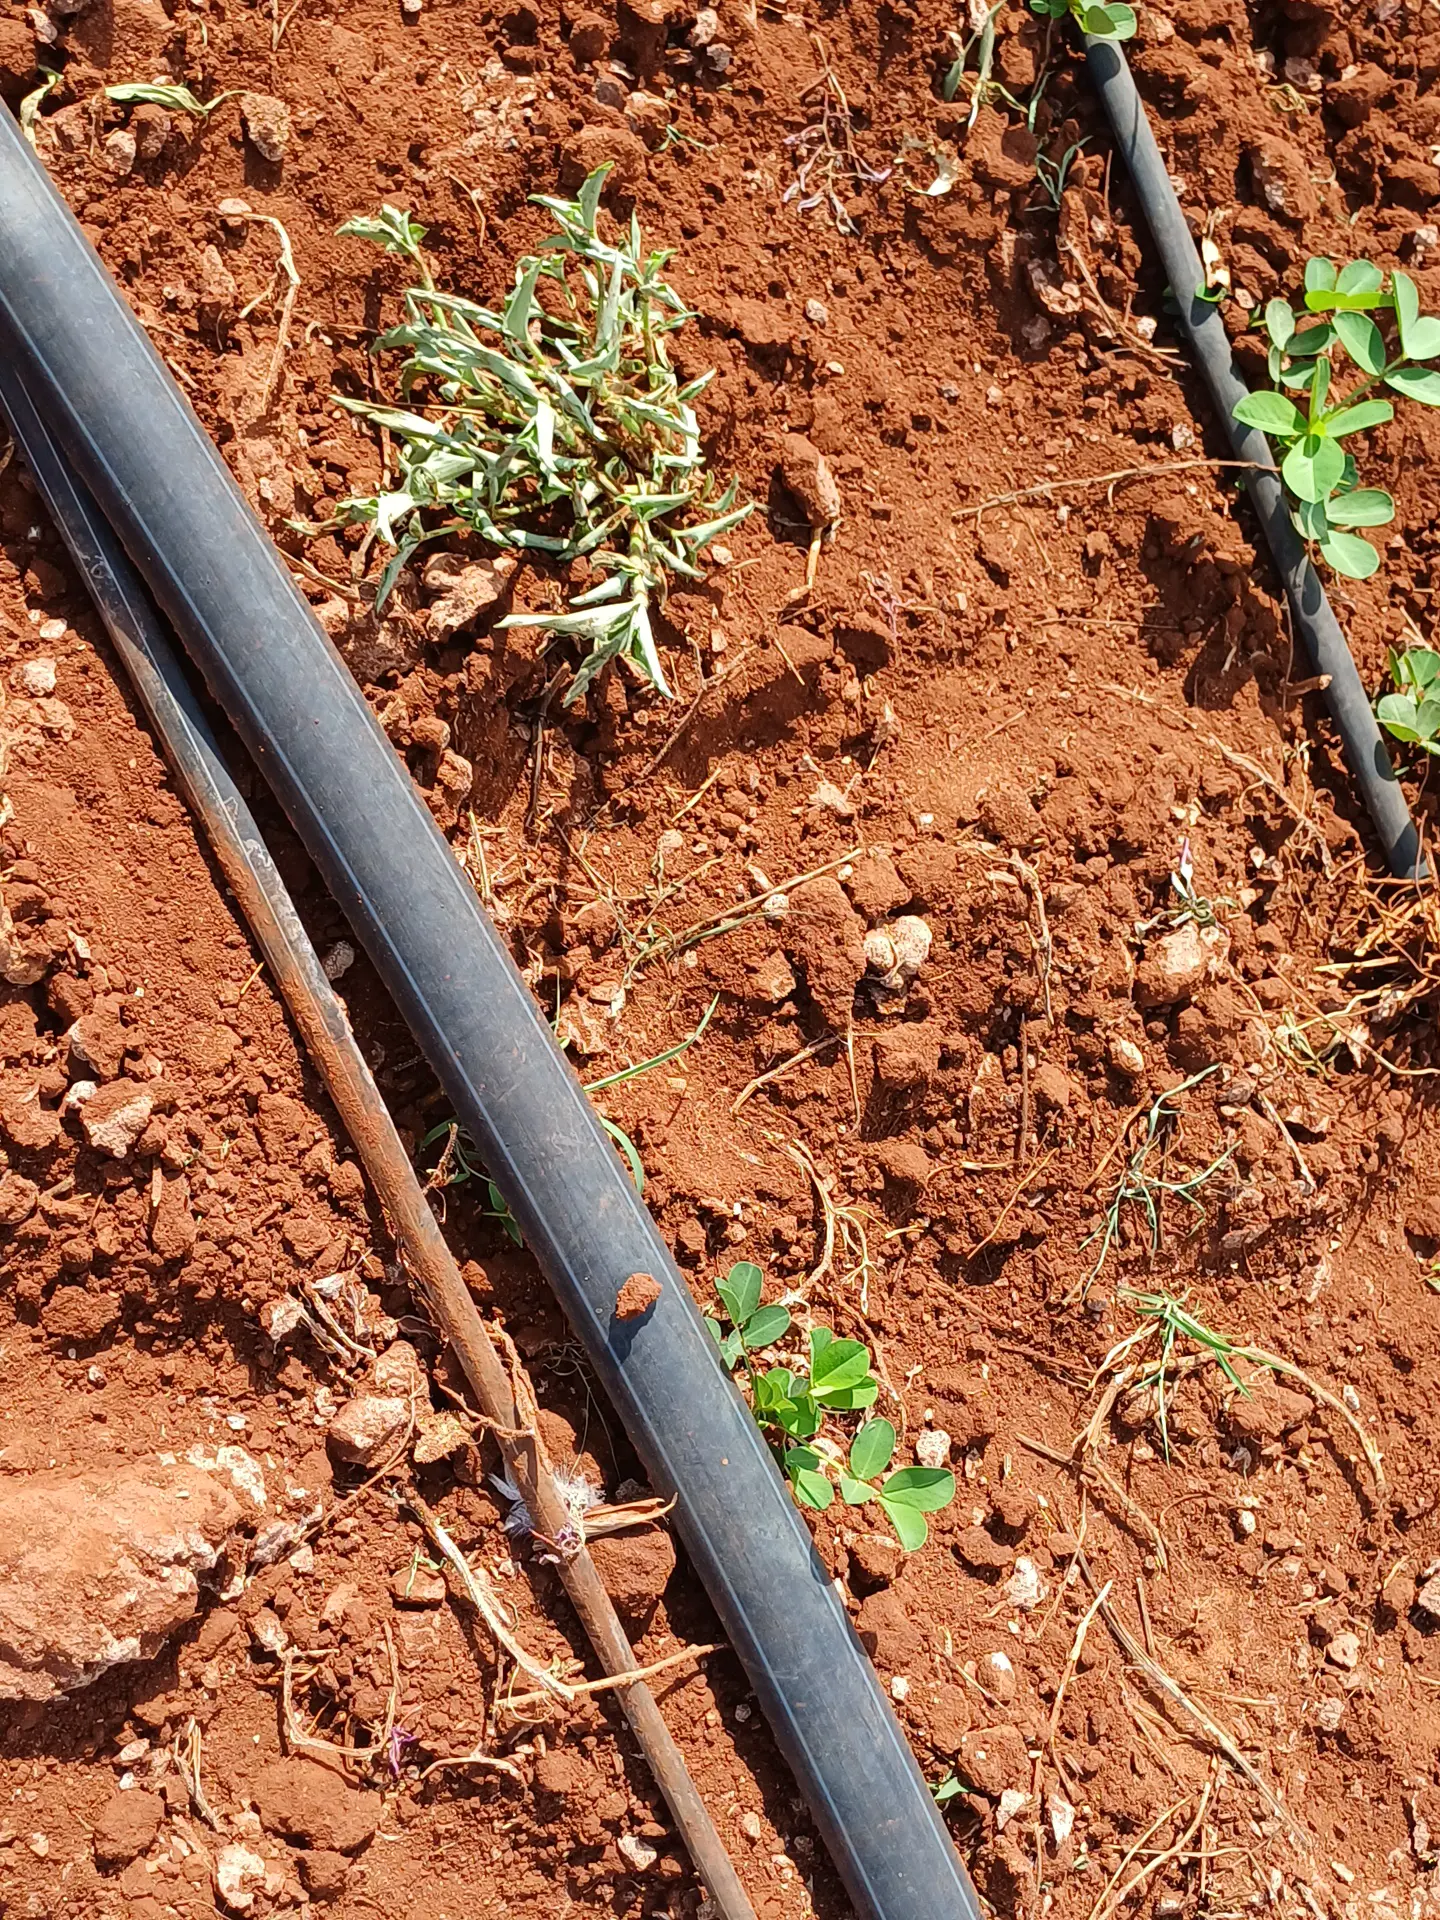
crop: groundnut
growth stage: vegetative
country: Kenya
